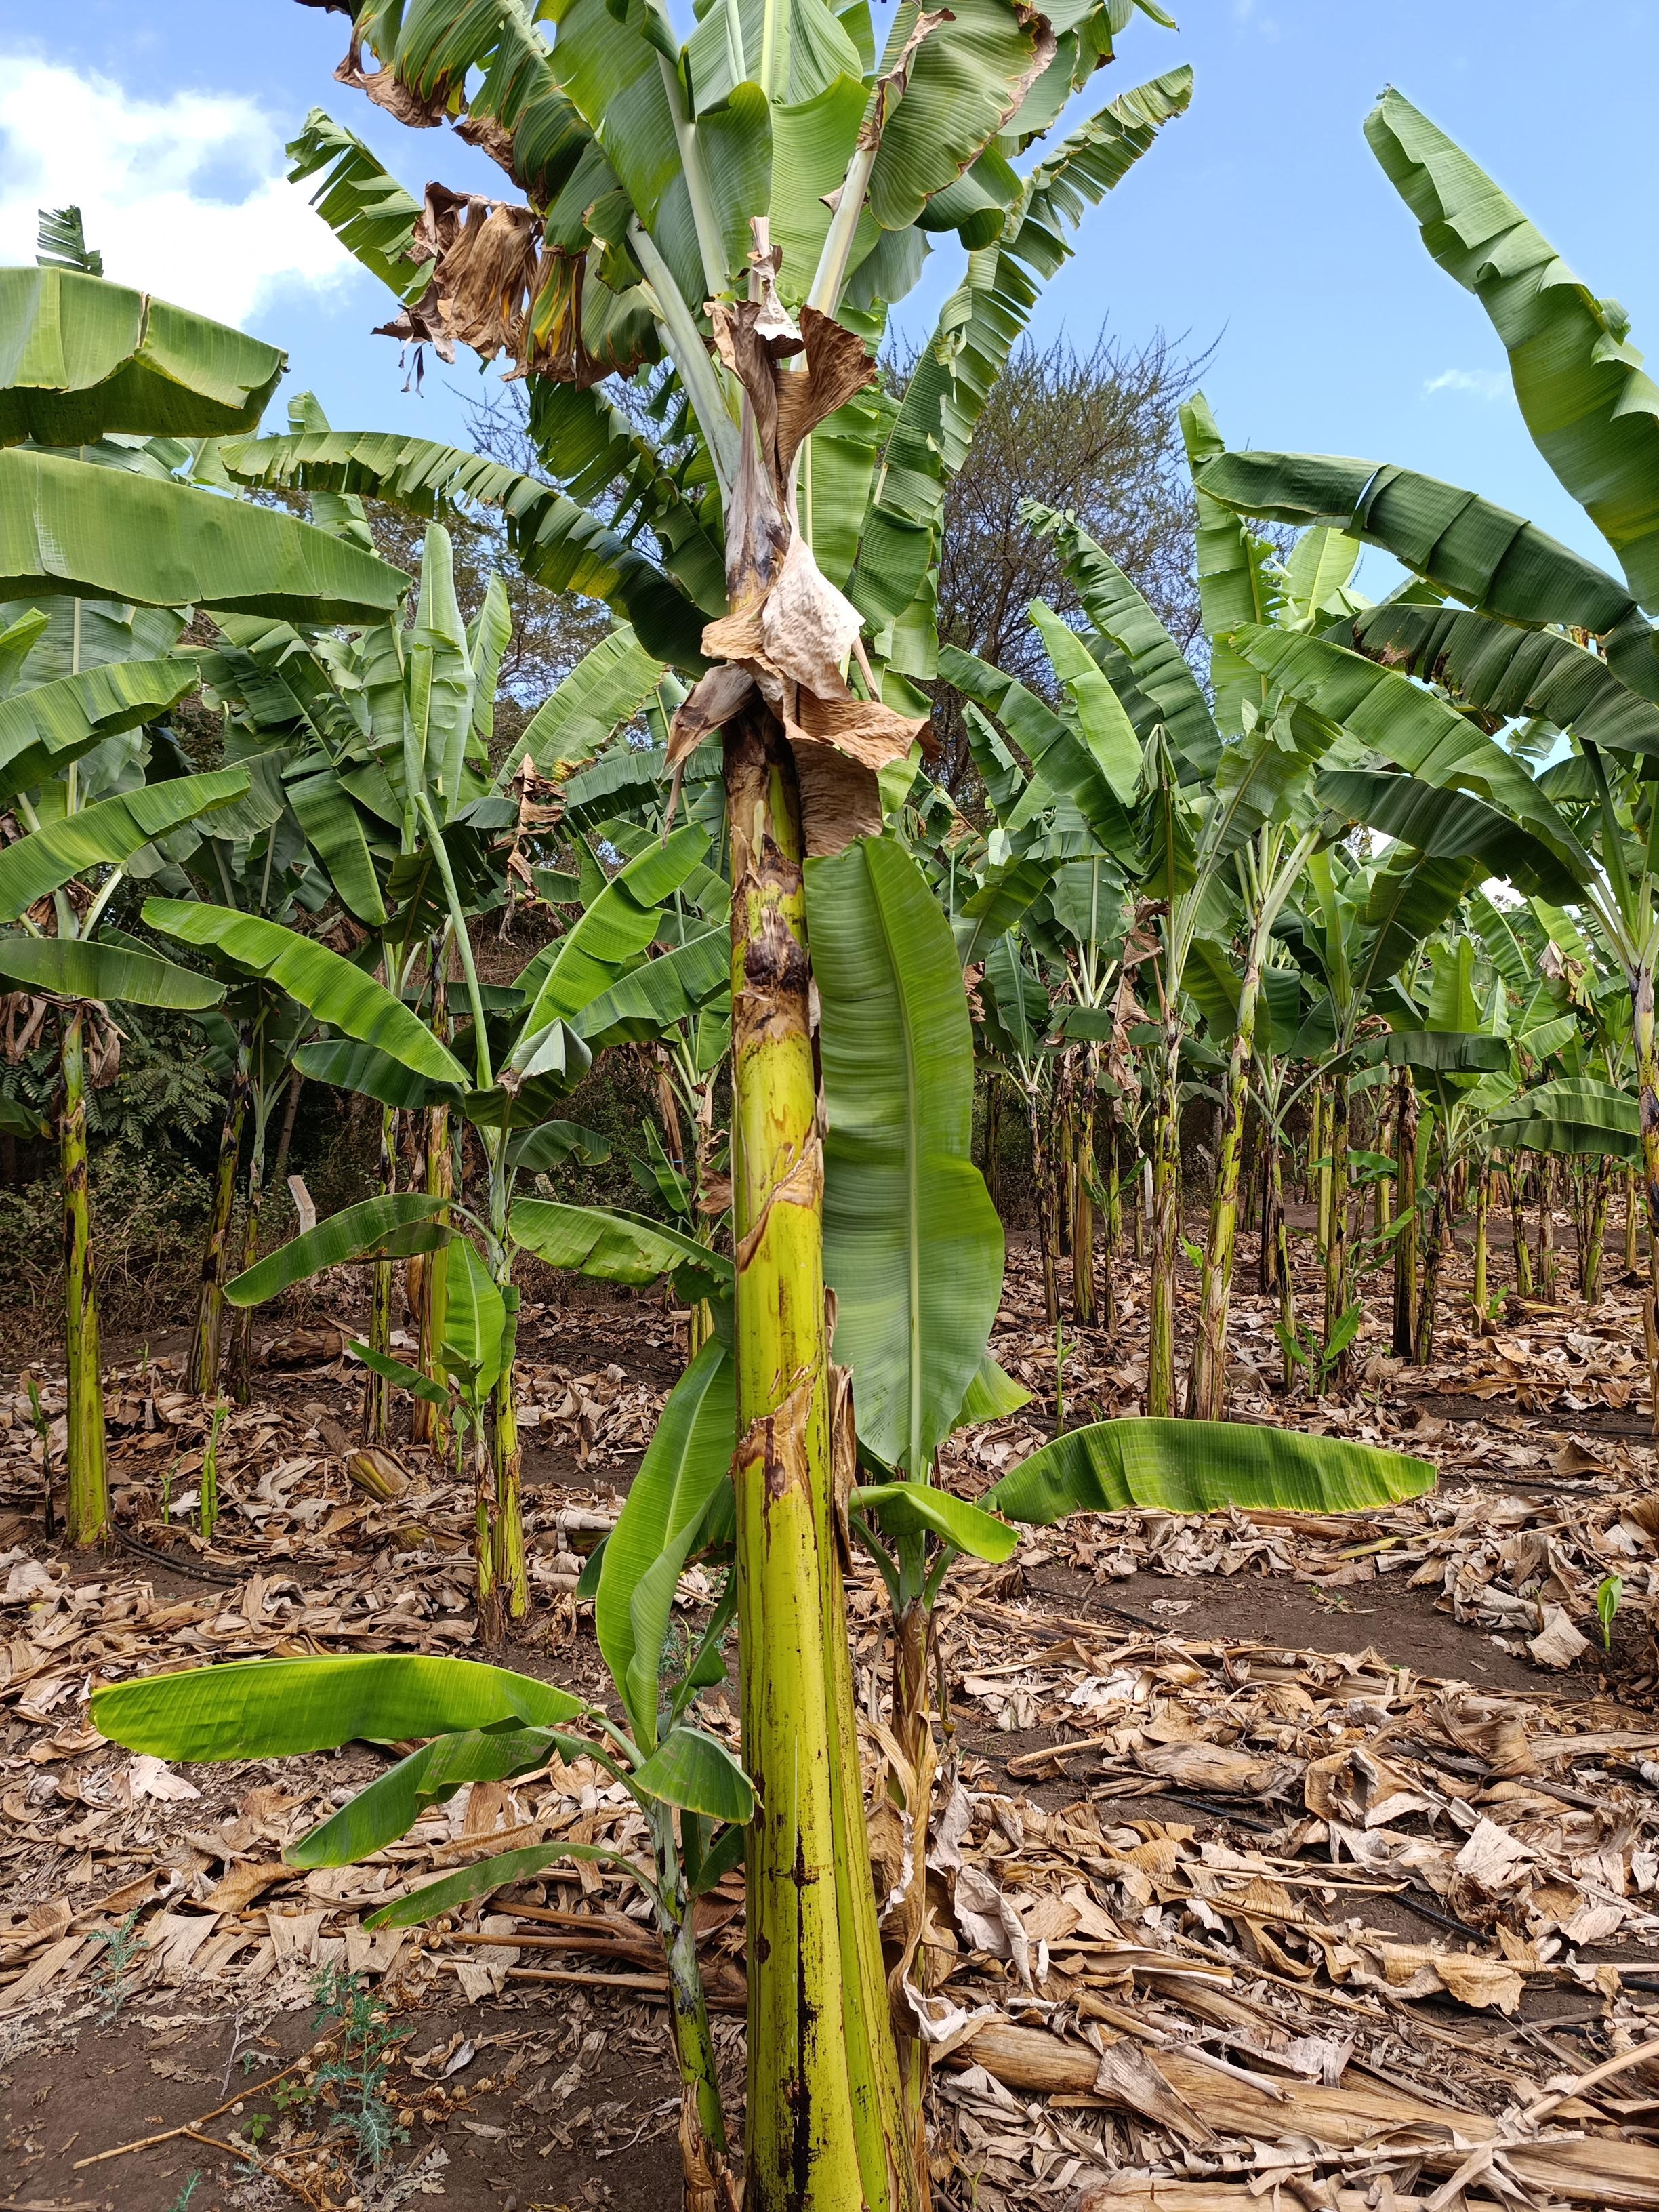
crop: banana
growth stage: vegetative
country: Tanzania
